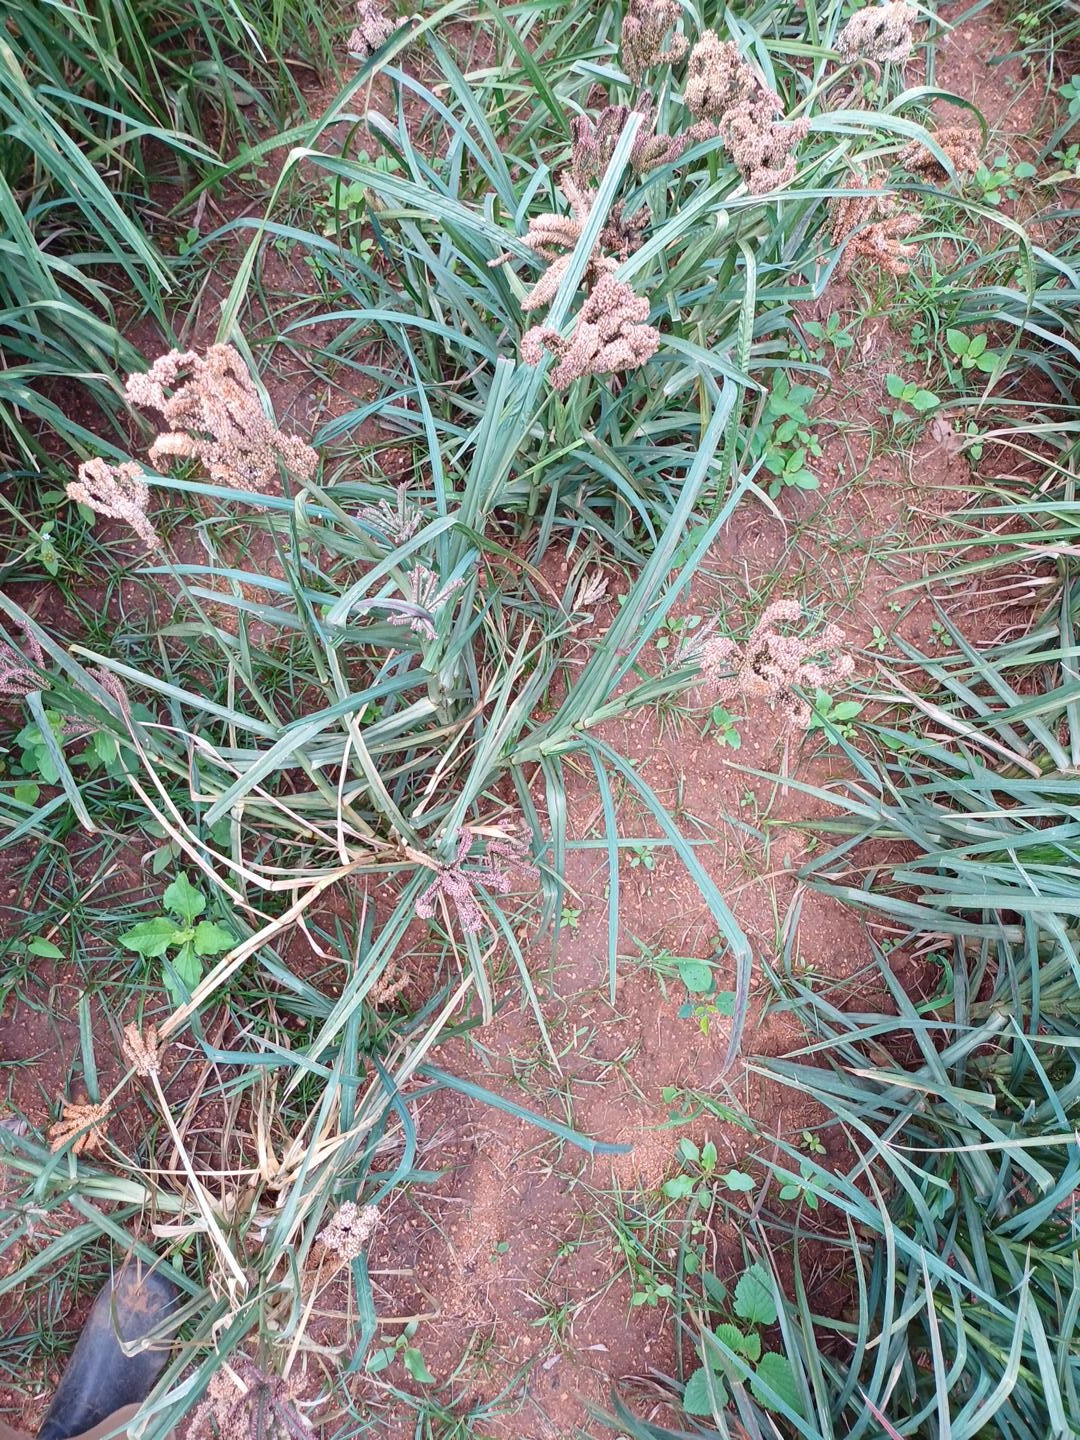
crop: finger millet
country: Kenya
